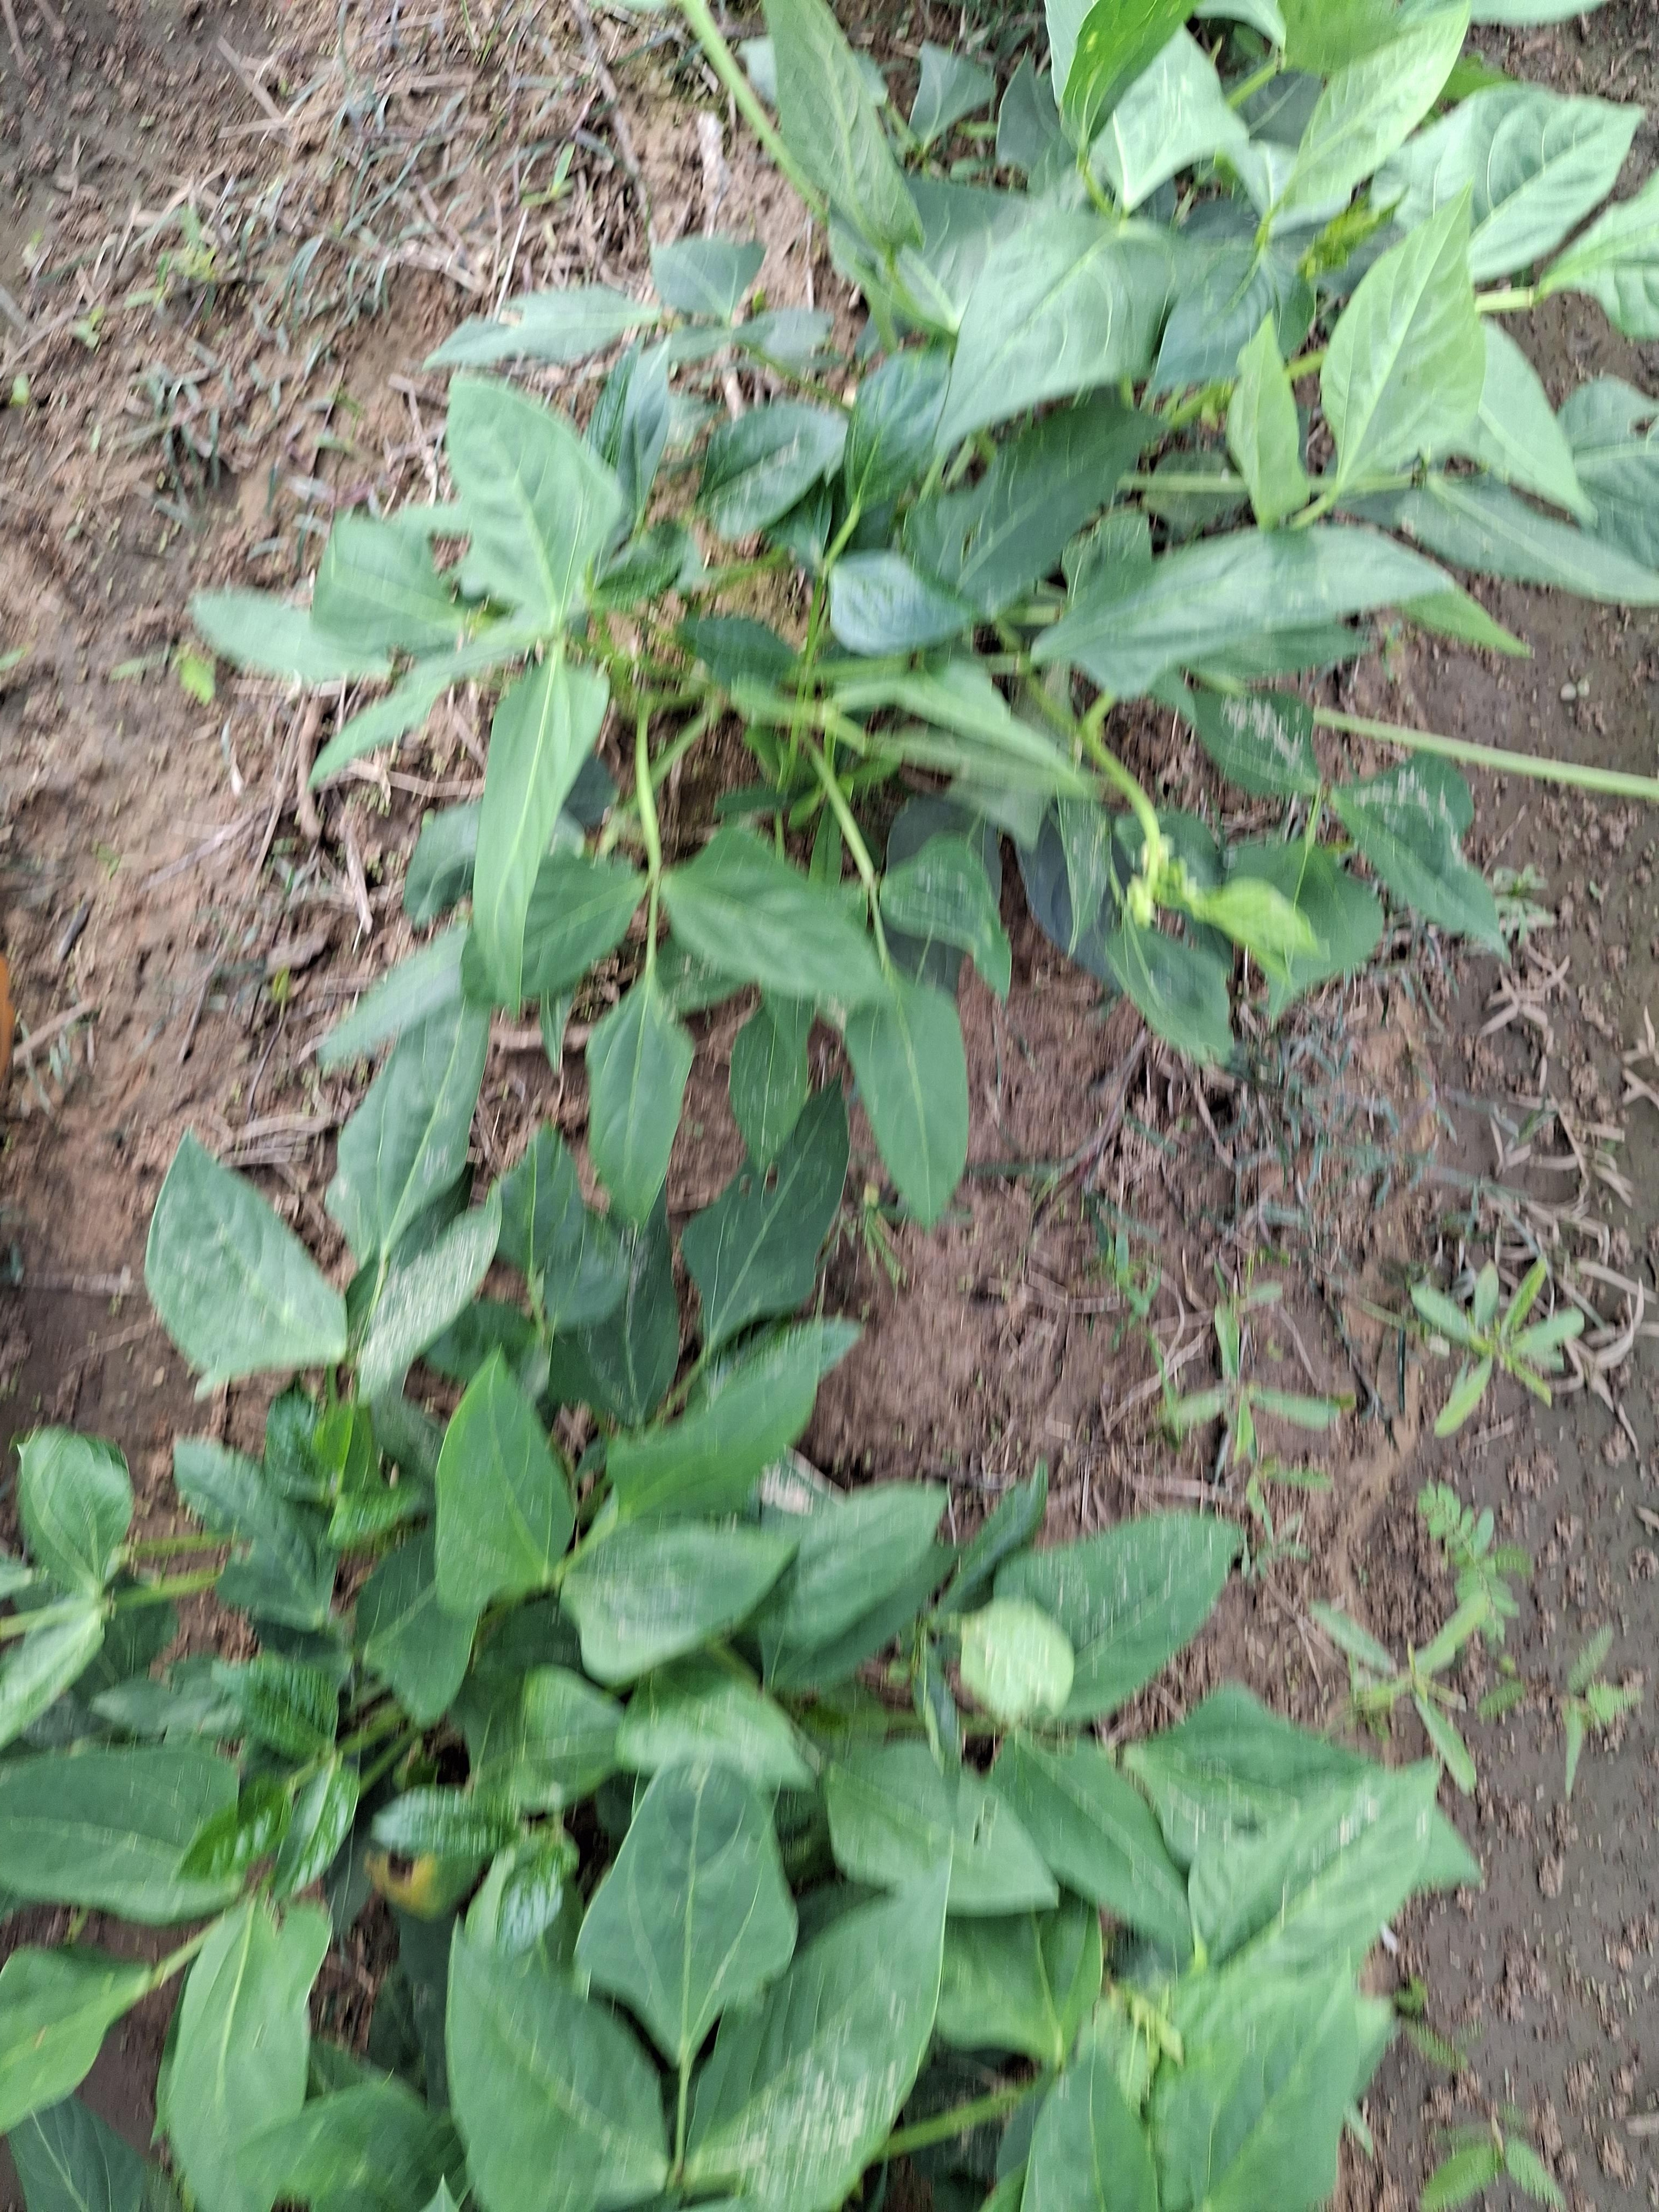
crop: cowpea
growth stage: vegetative
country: Nigeria
